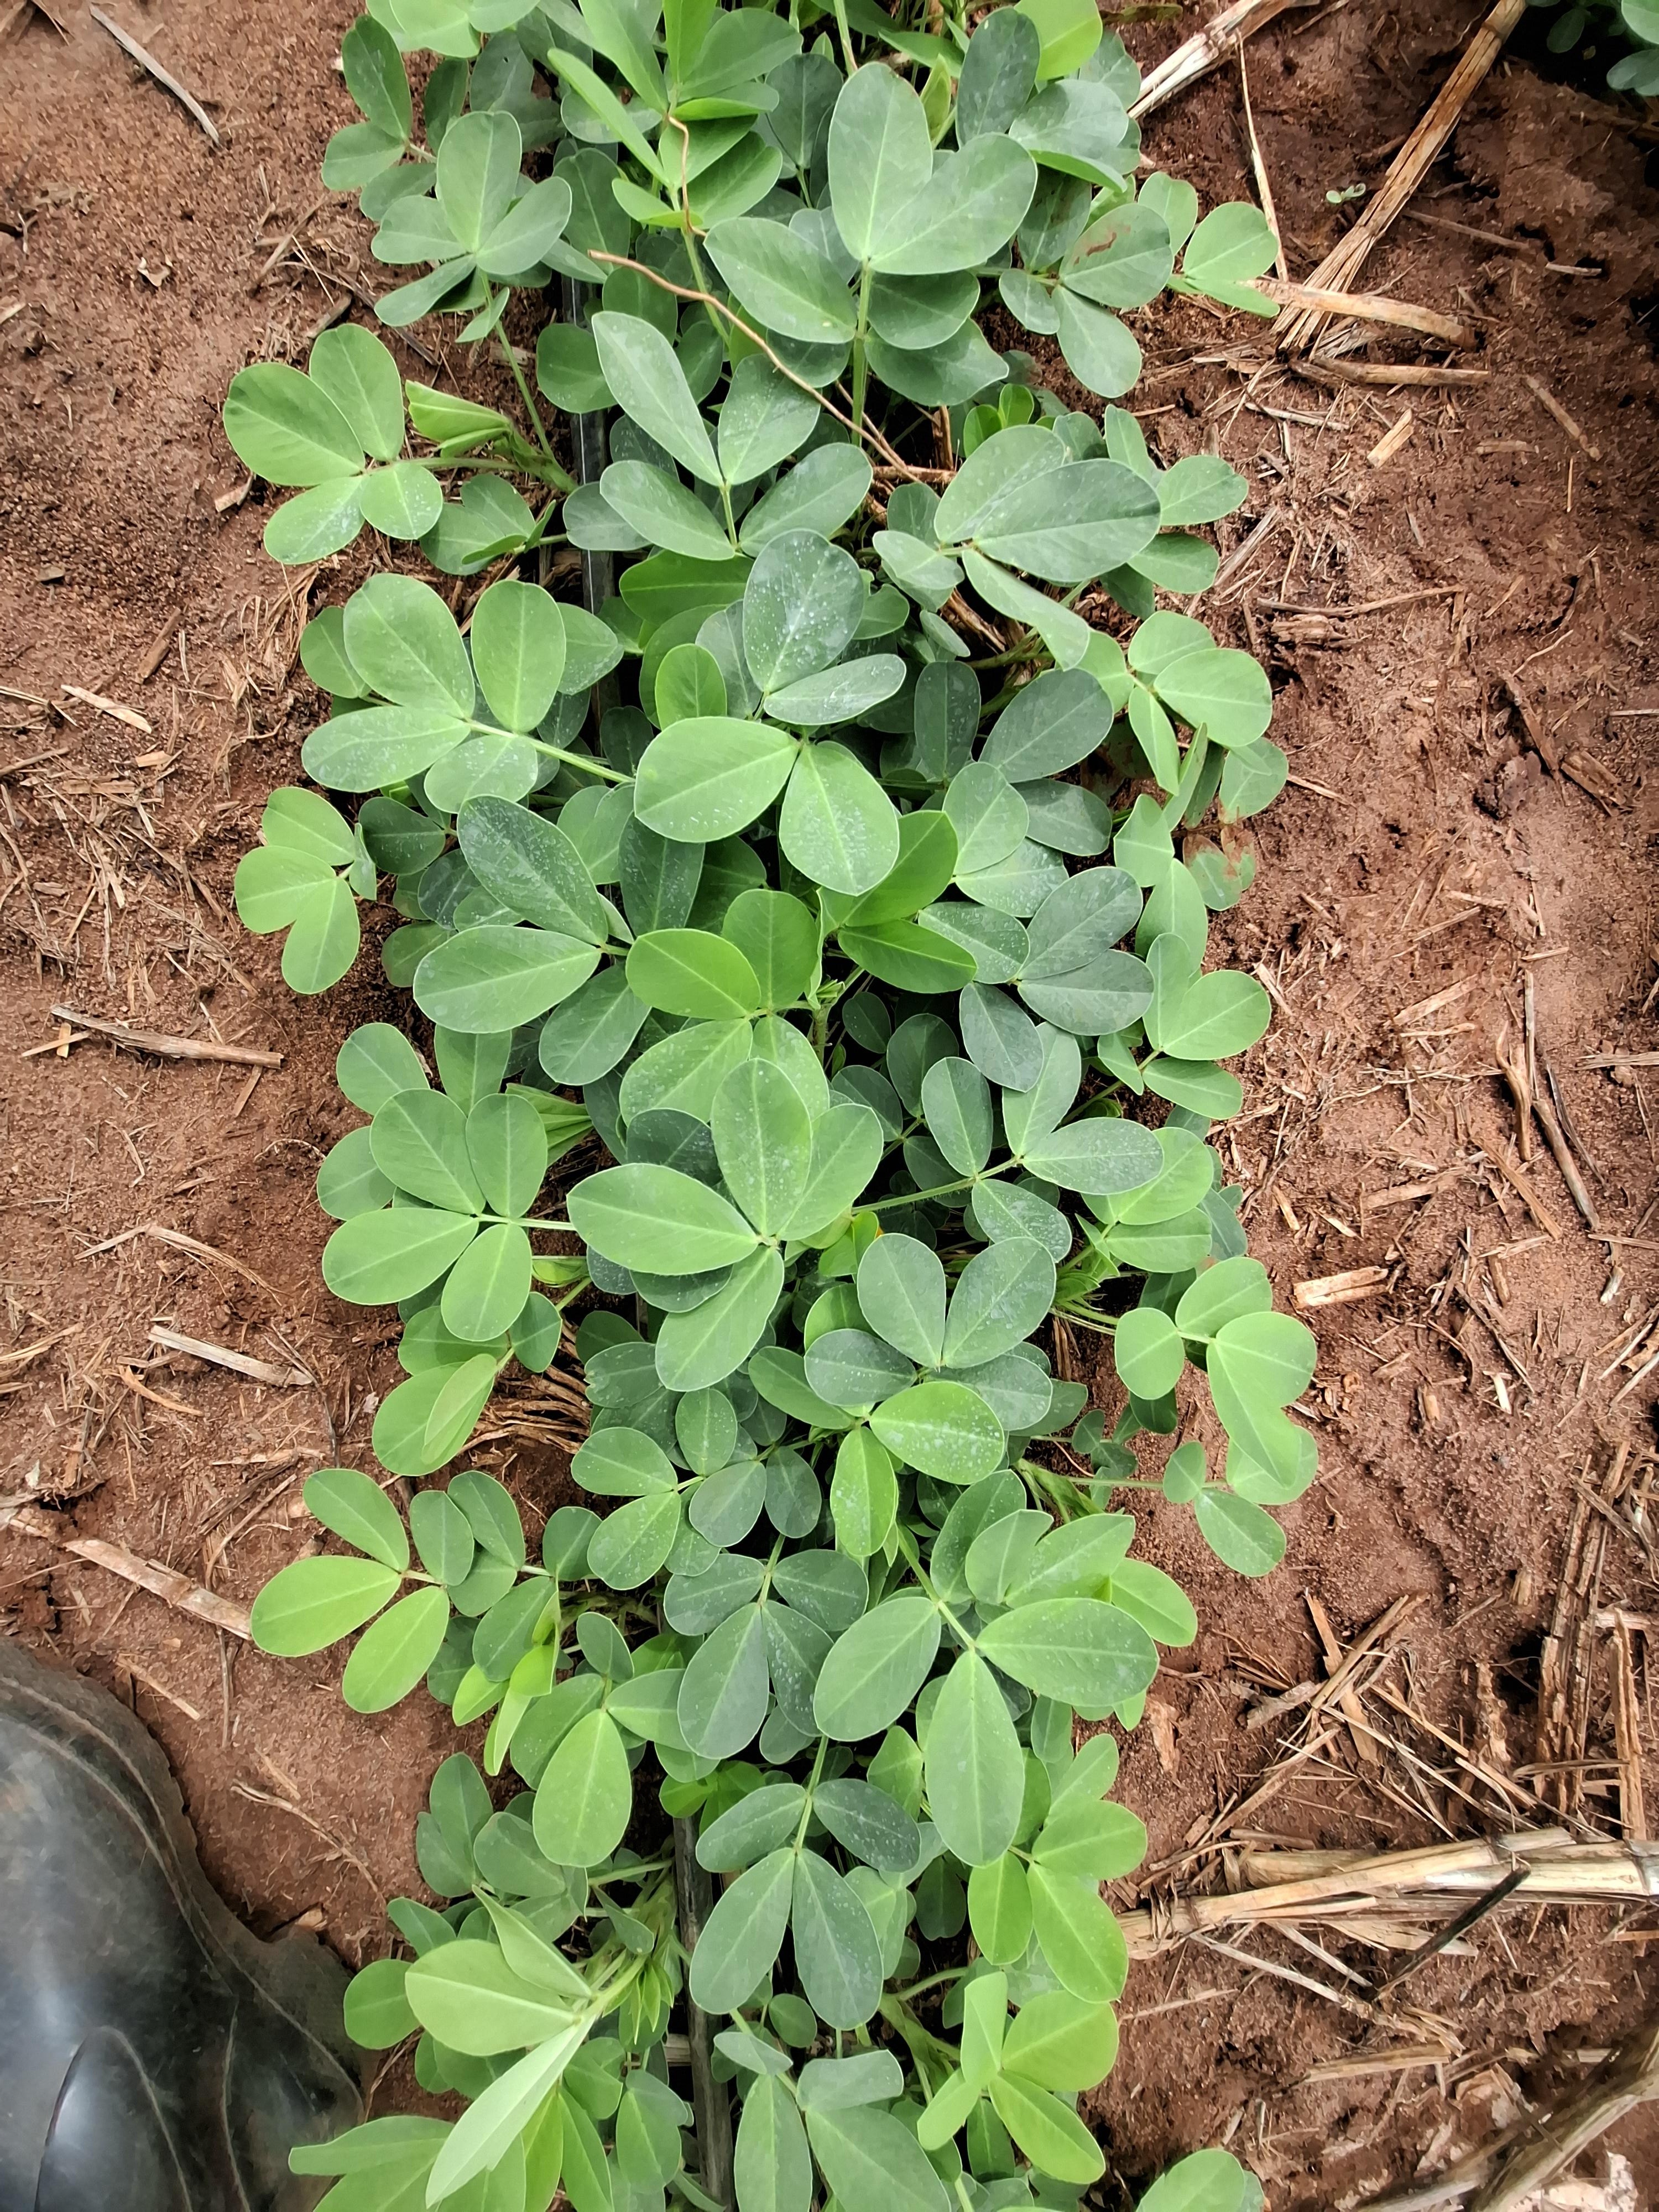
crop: groundnut
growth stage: vegetative
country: Kenya
